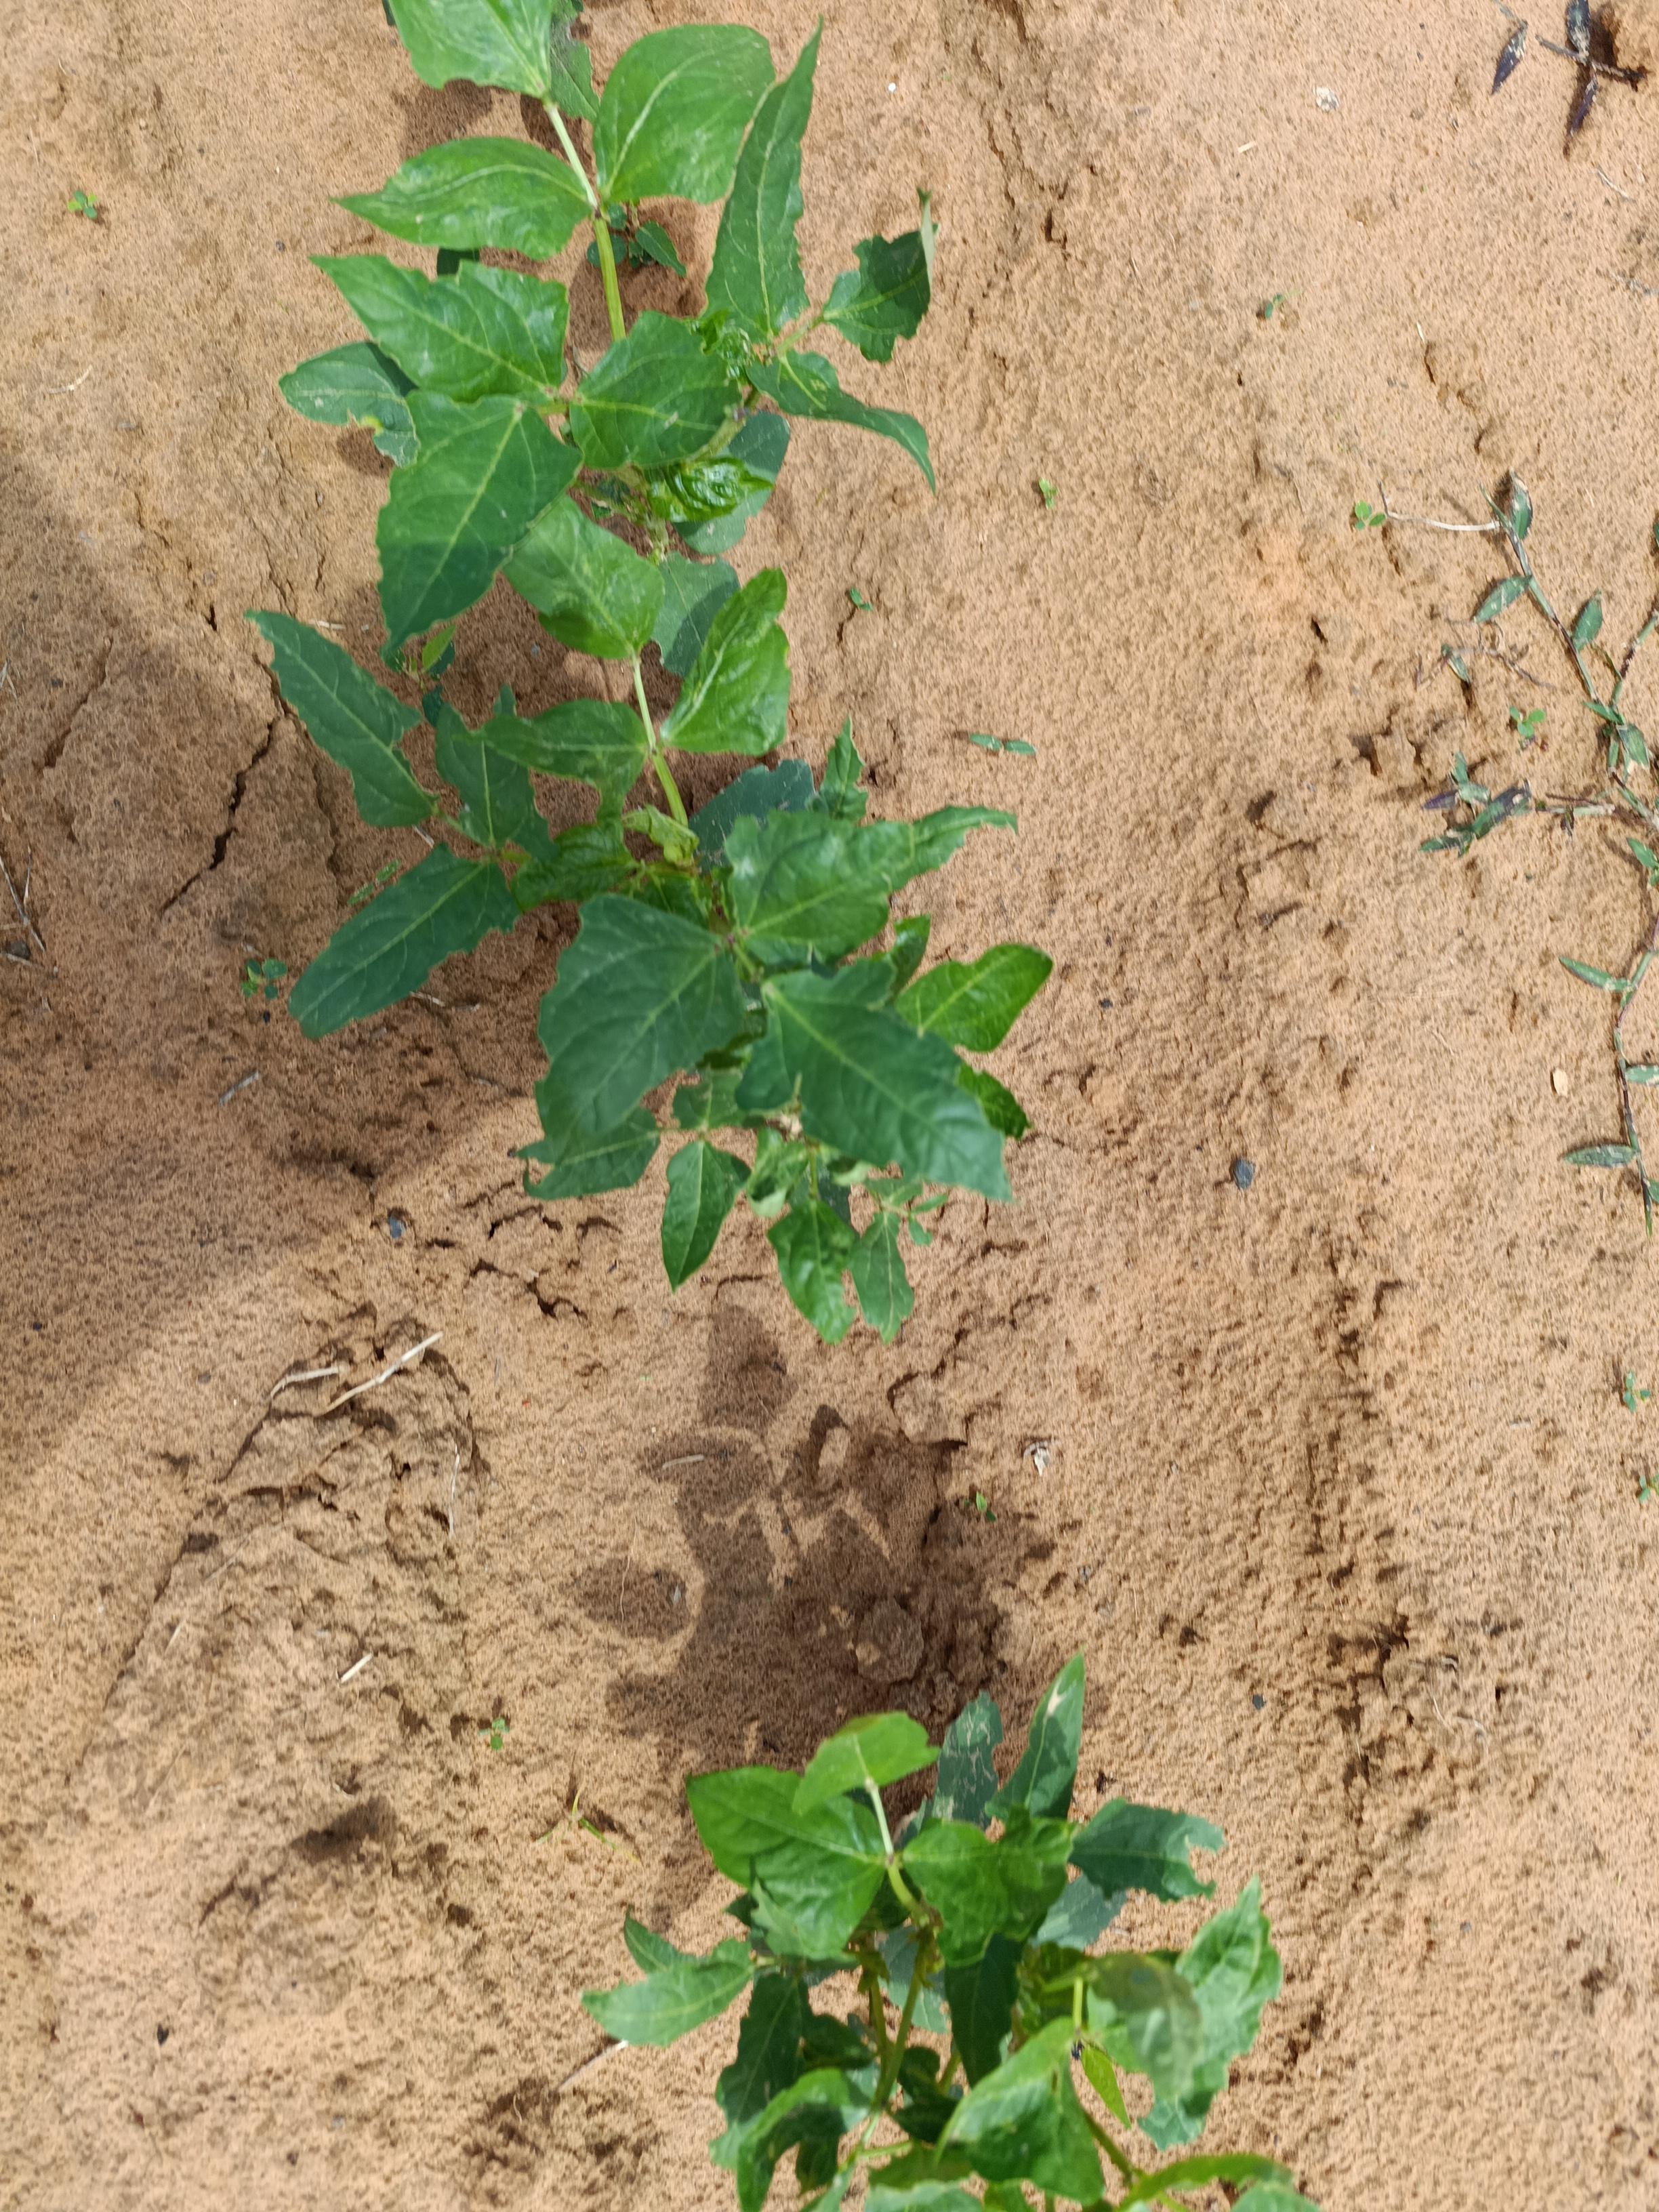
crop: cowpea
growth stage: emergence
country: Nigeria
